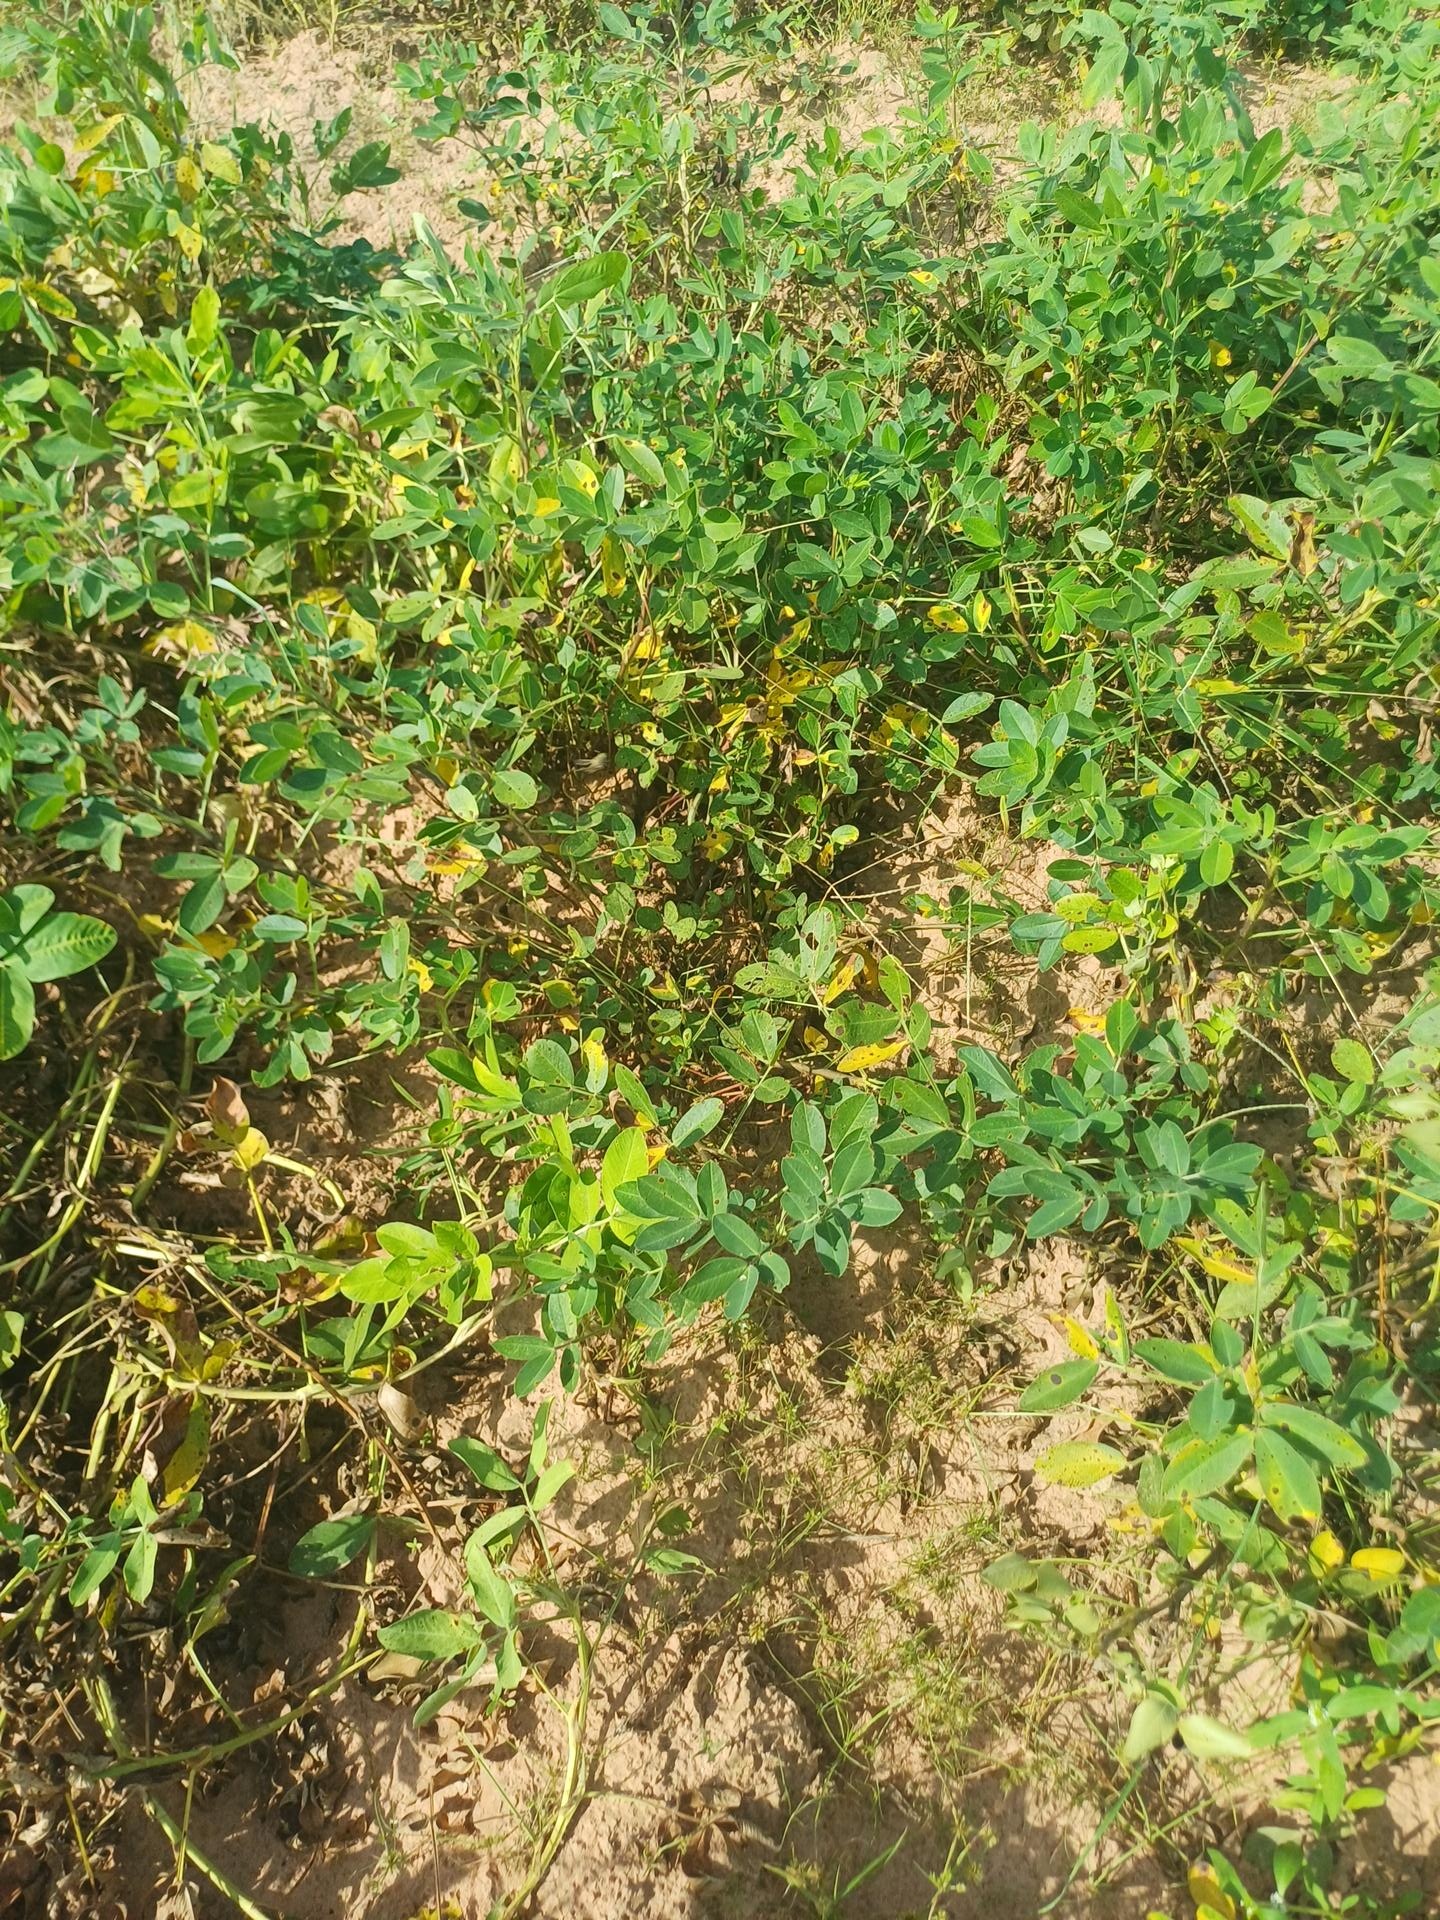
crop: groundnut
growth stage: flowering
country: Senegal
